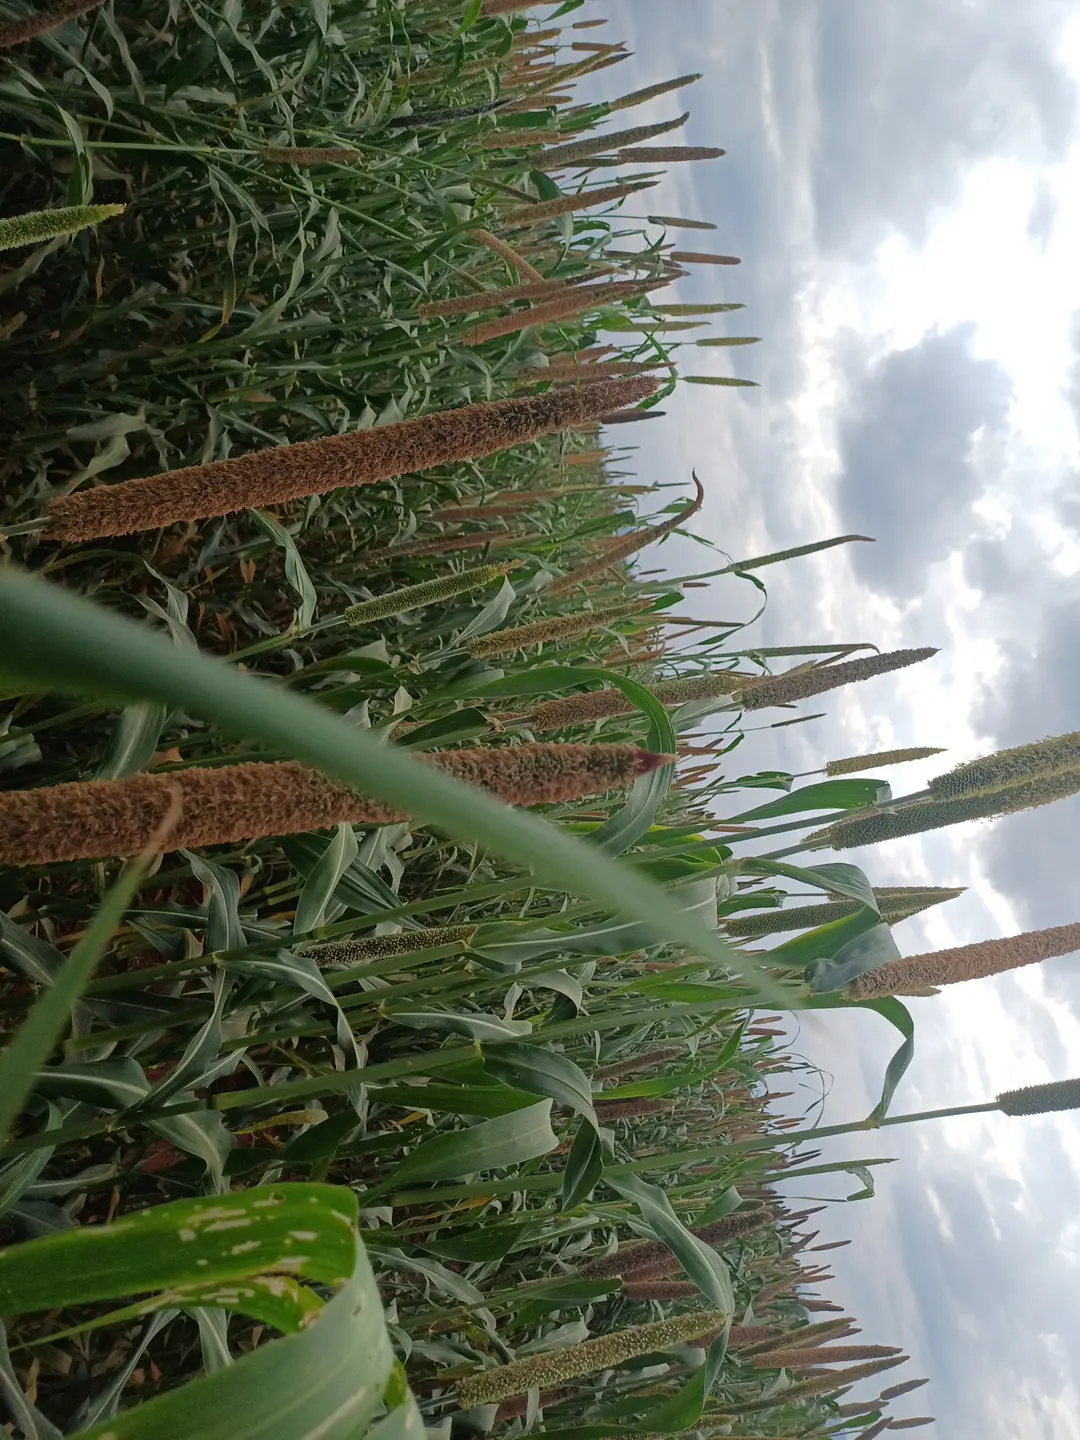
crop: pearl millet
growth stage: filling grain
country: Kenya
